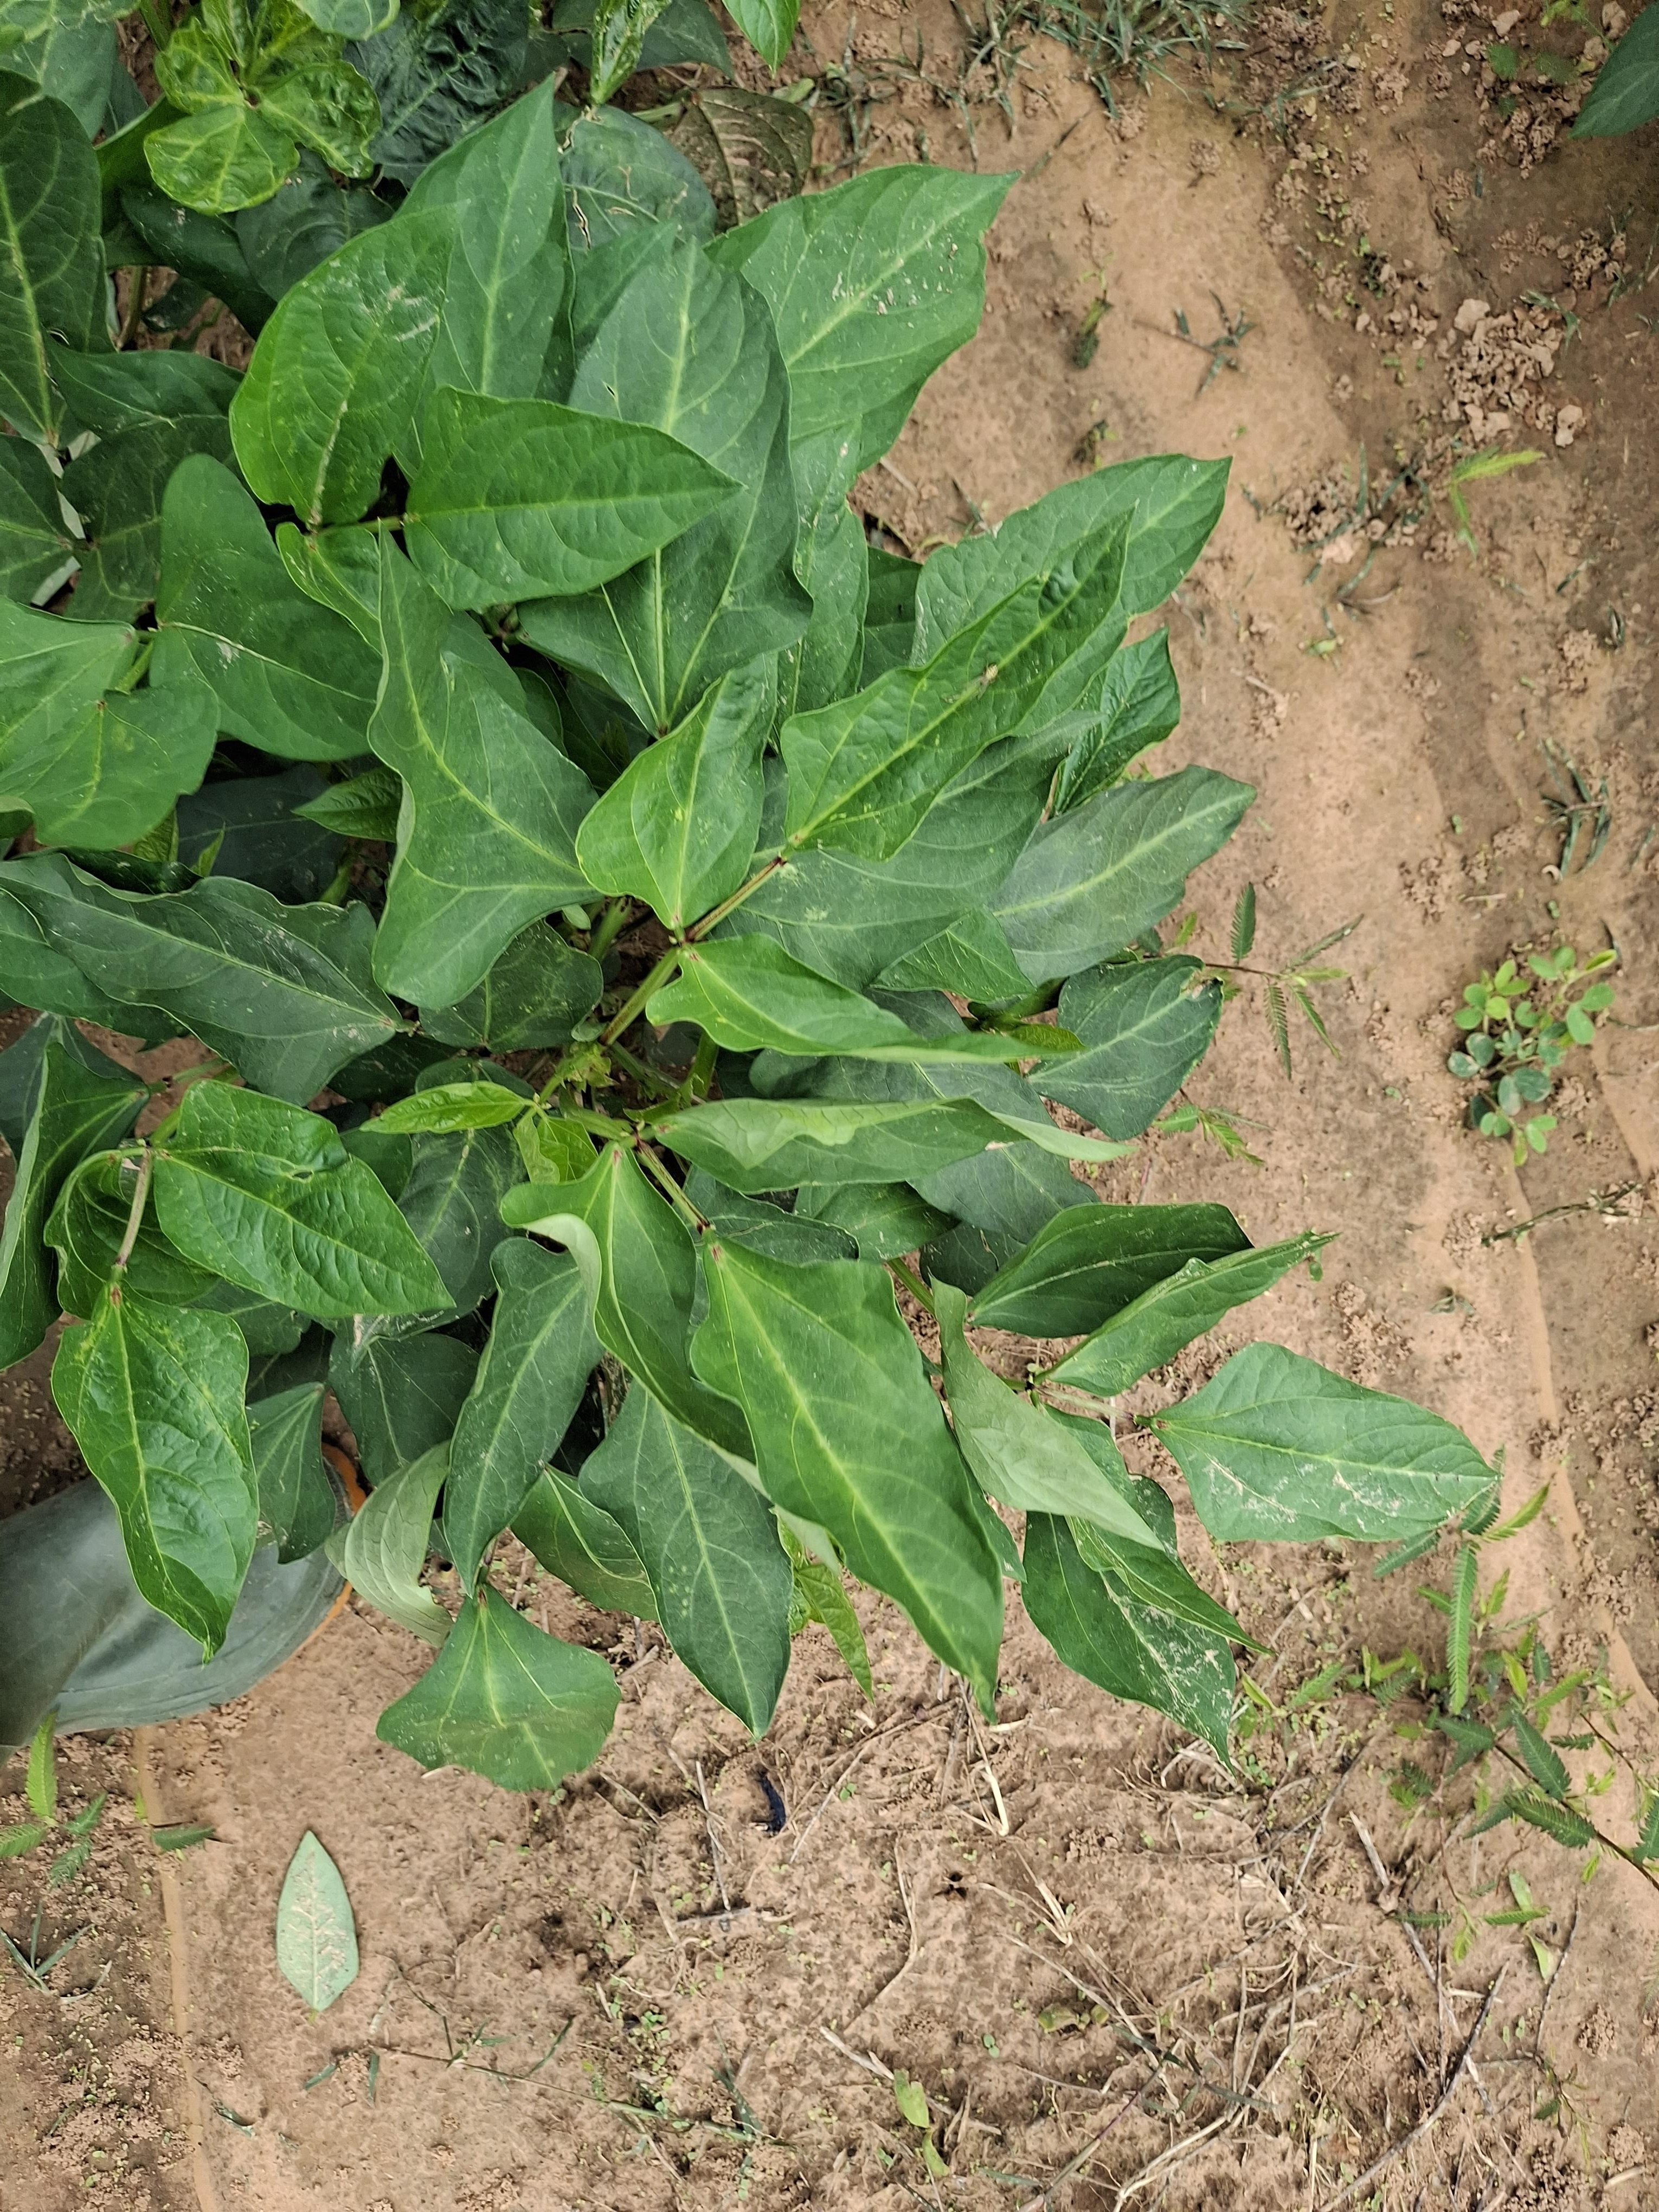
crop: cowpea
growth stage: vegetative
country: Nigeria
